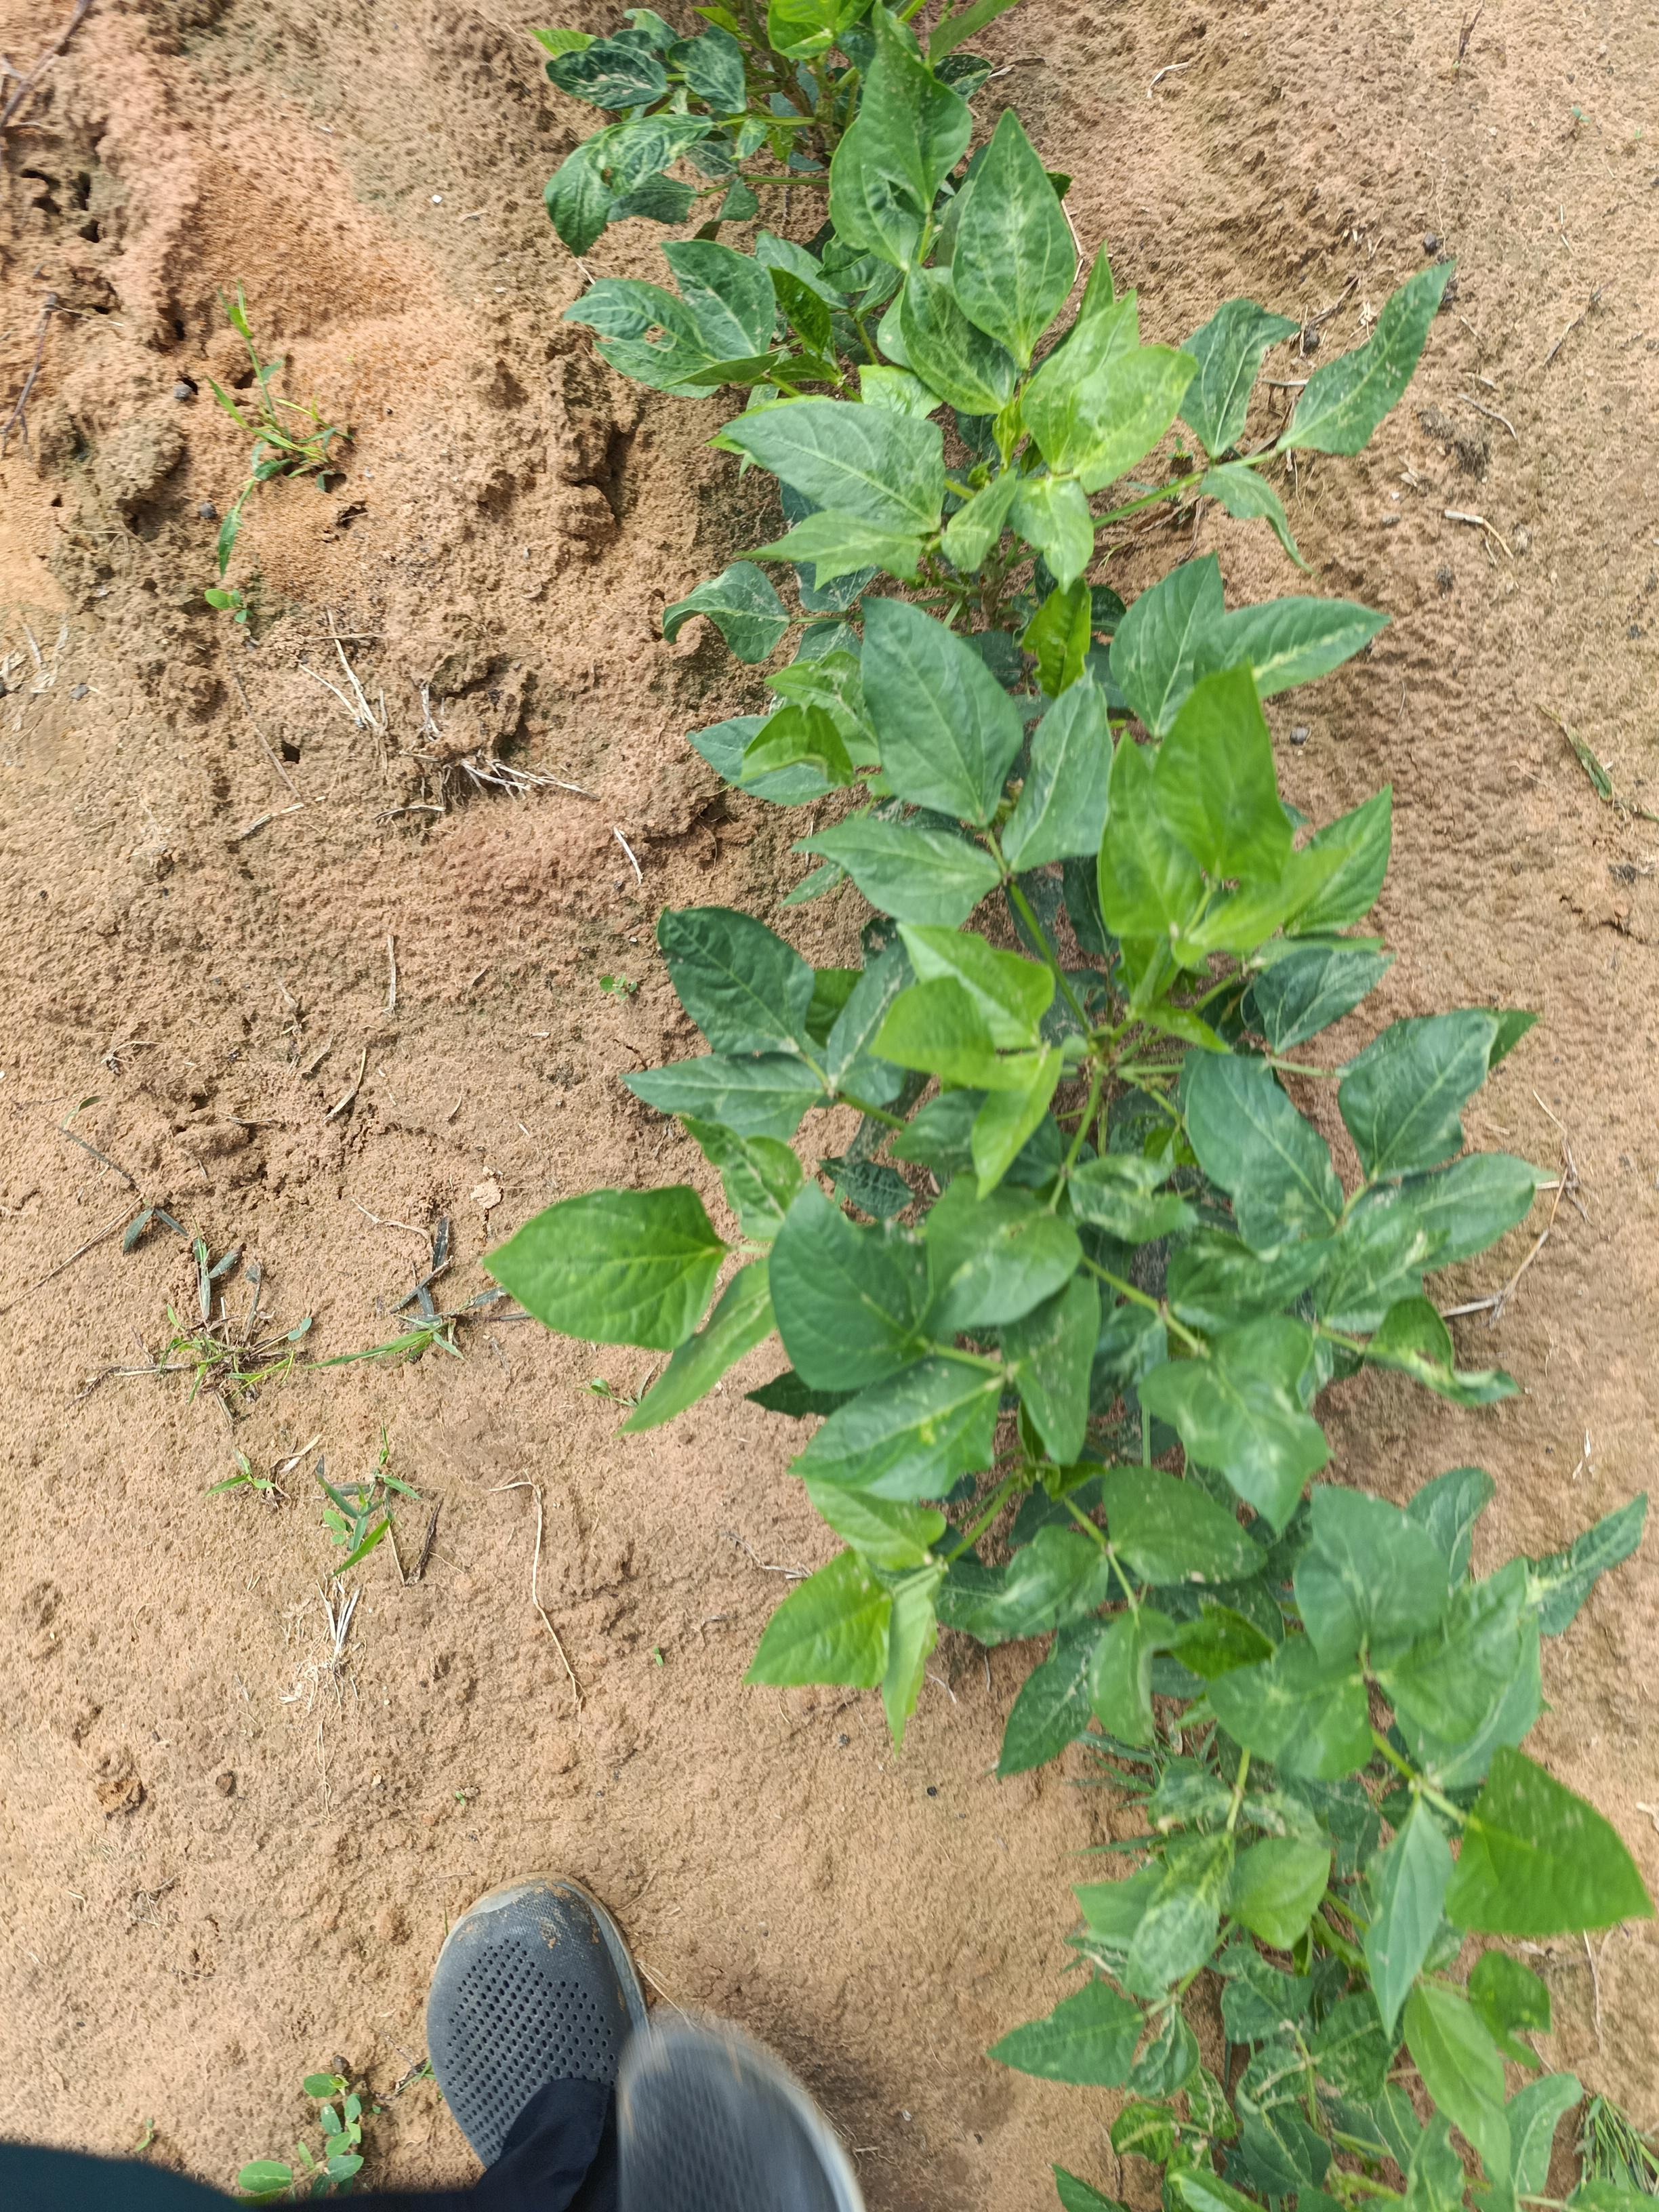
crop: cowpea
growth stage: emergence
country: Nigeria
